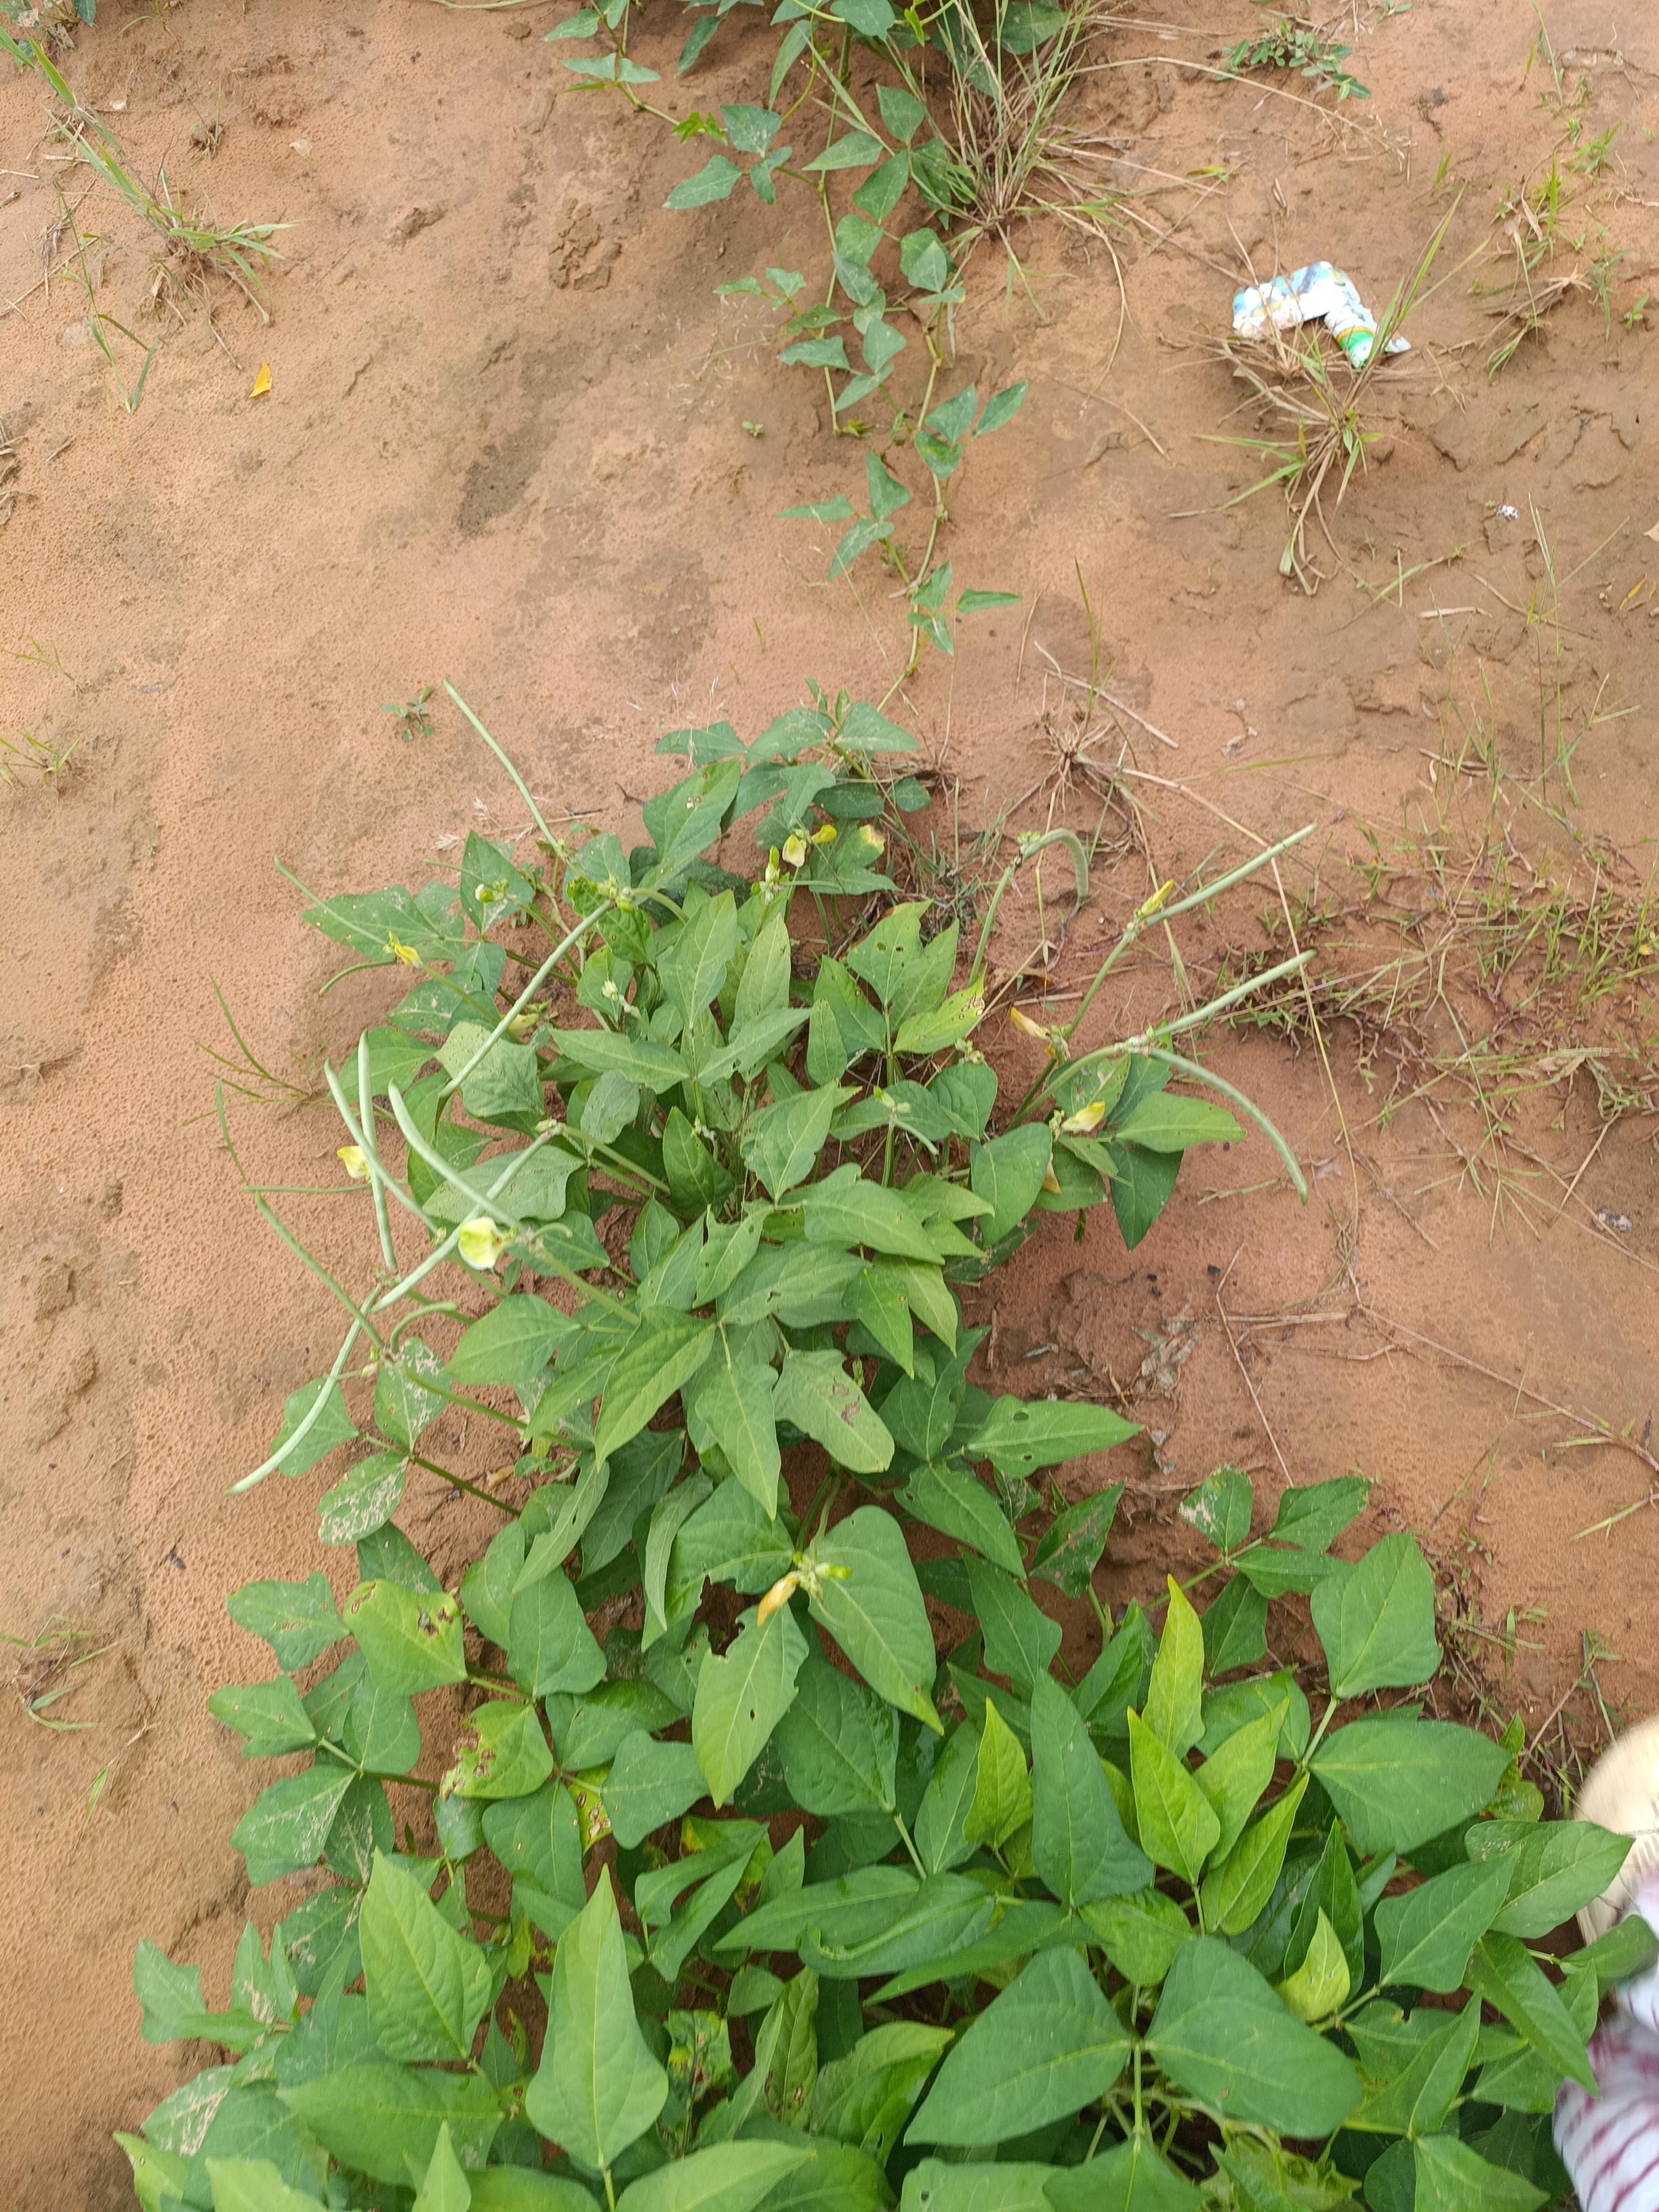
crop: cowpea
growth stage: development pod
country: Nigeria
